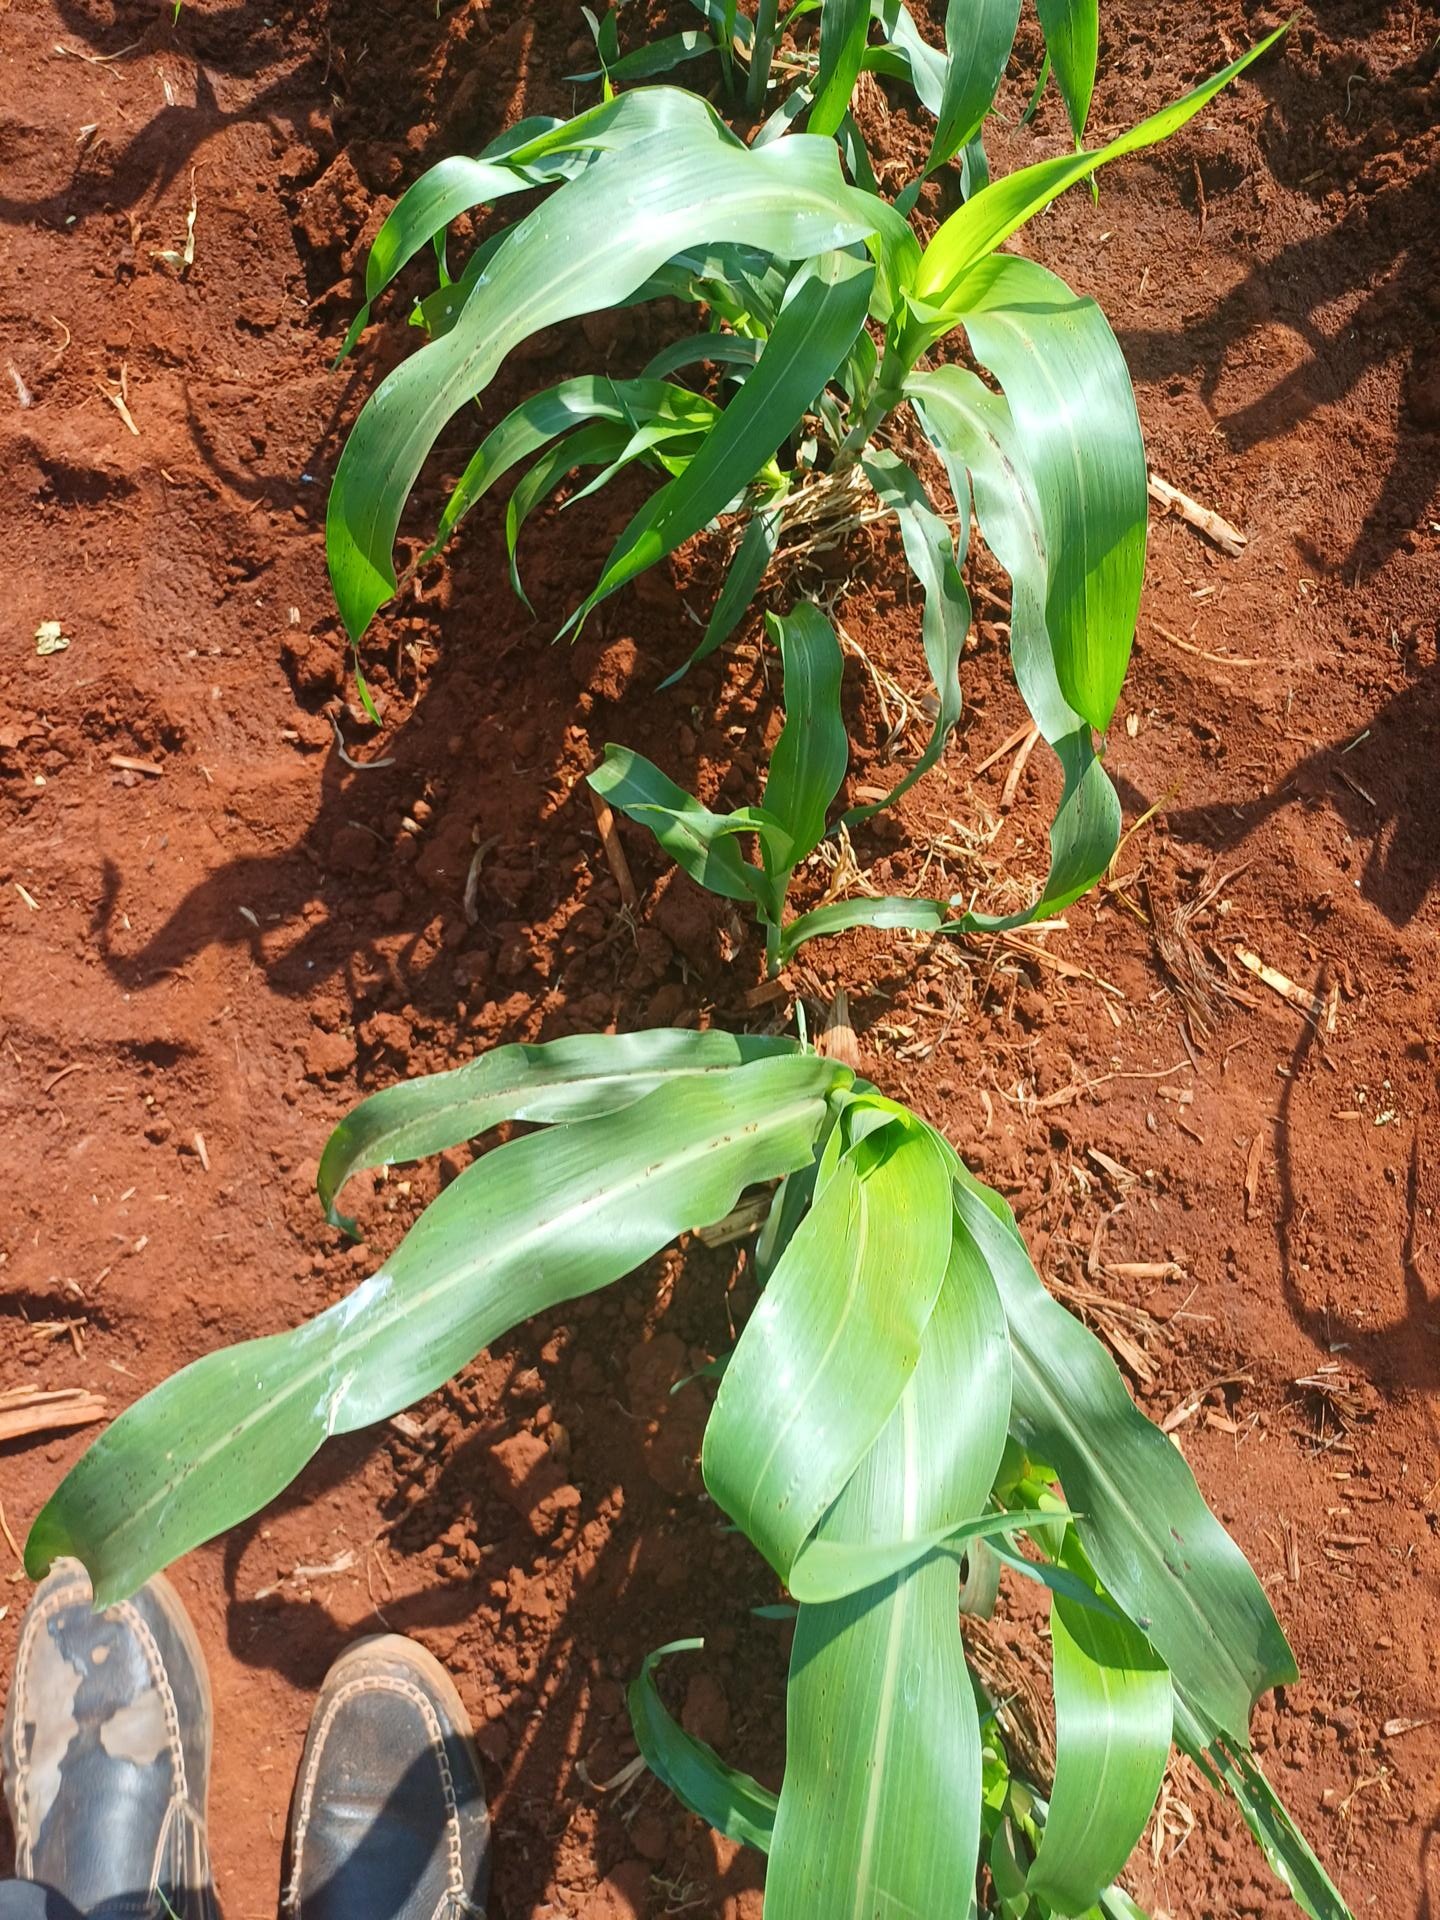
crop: sorghum
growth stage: vegetative
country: Kenya
